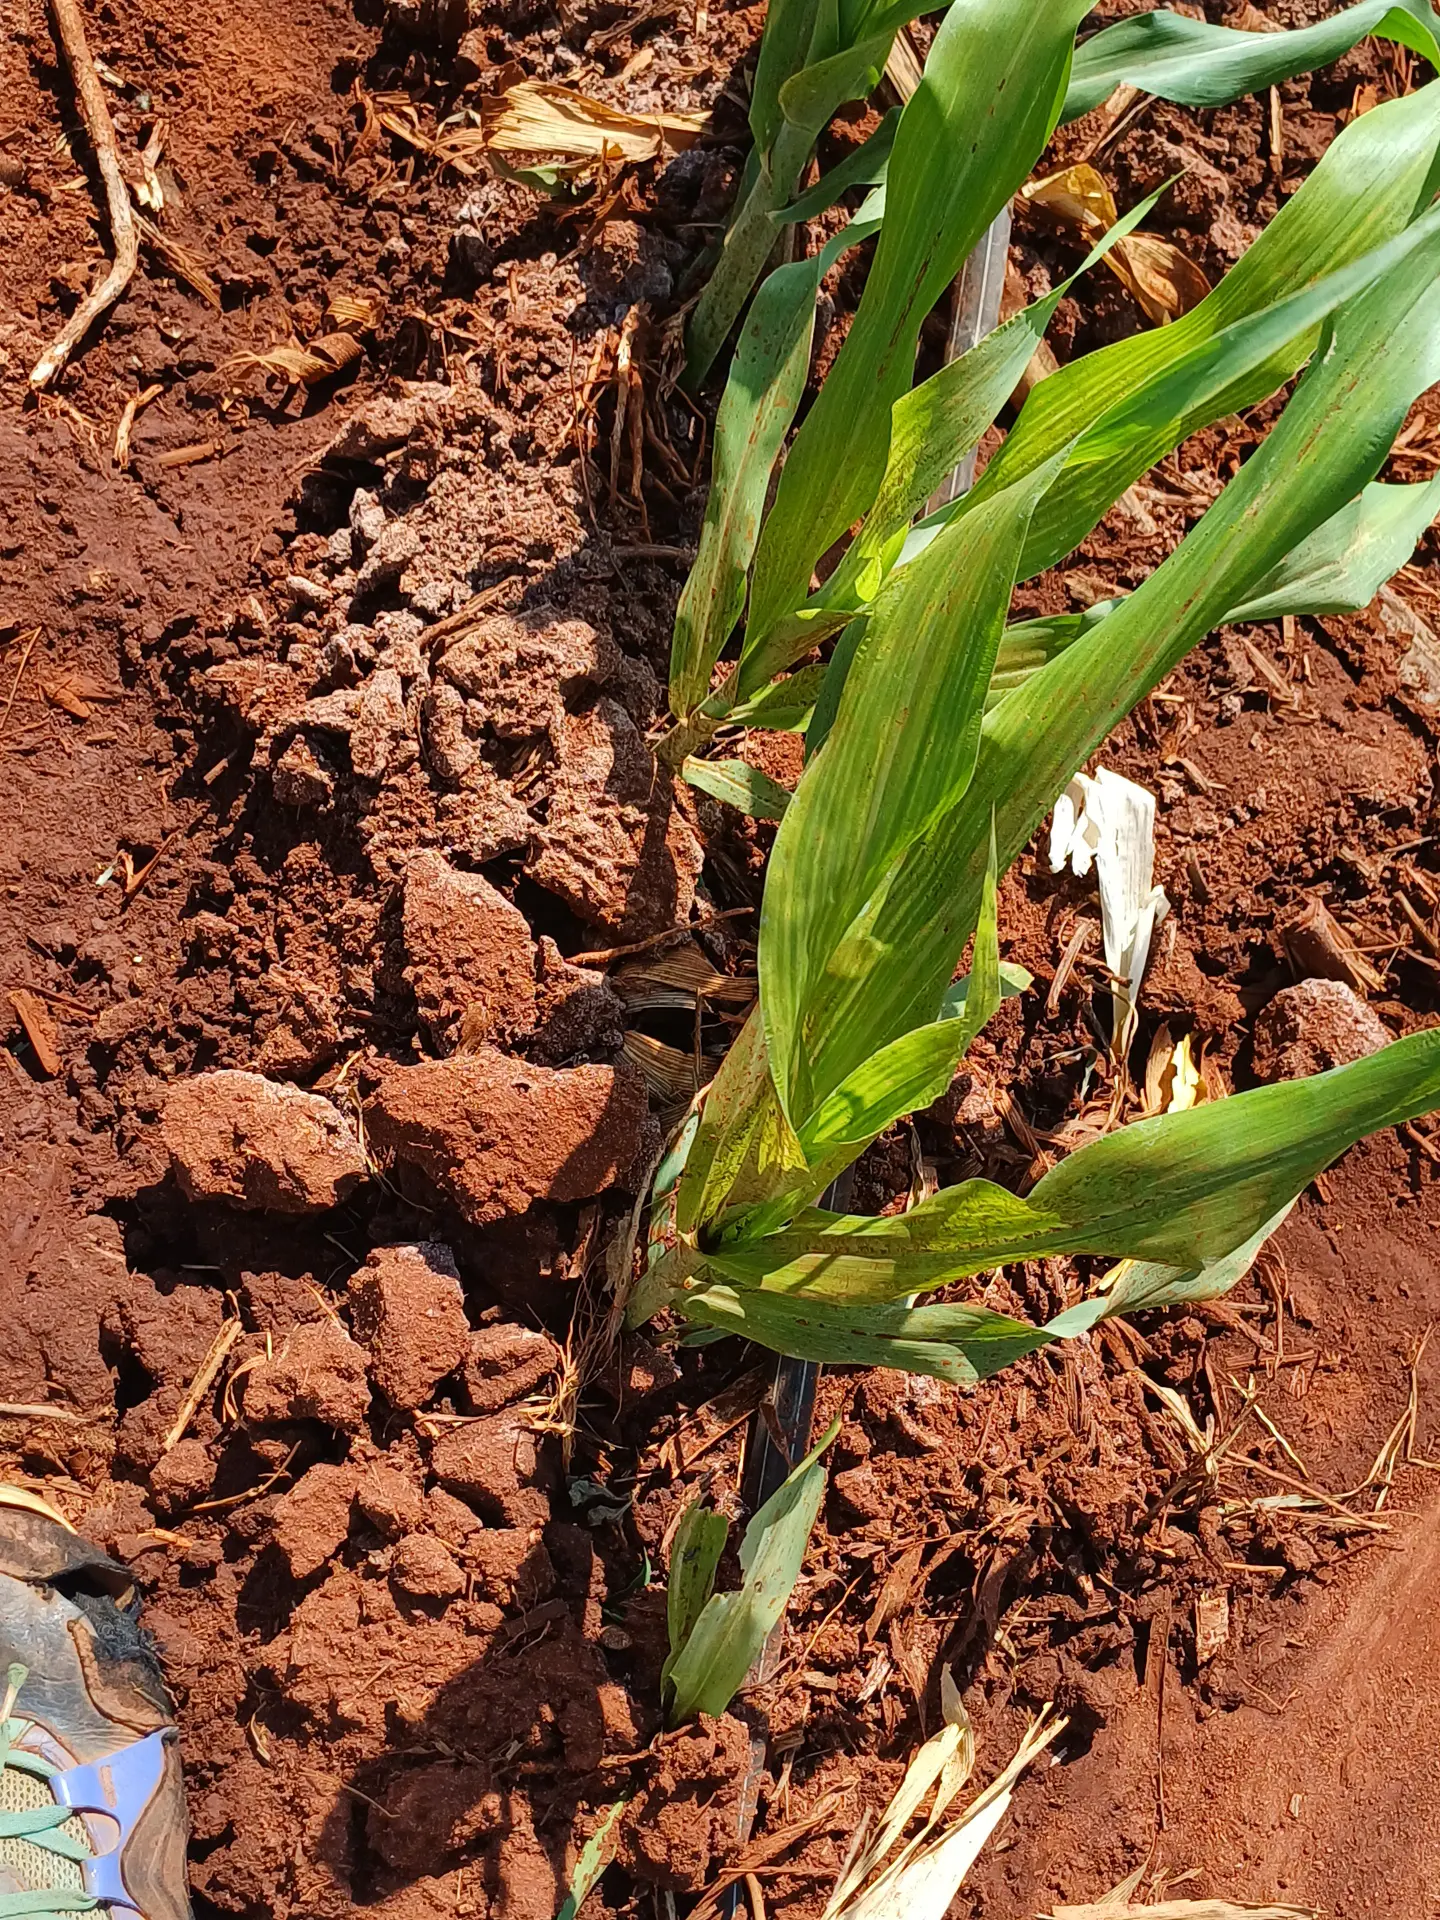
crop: sorghum
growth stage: vegetative
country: Kenya
